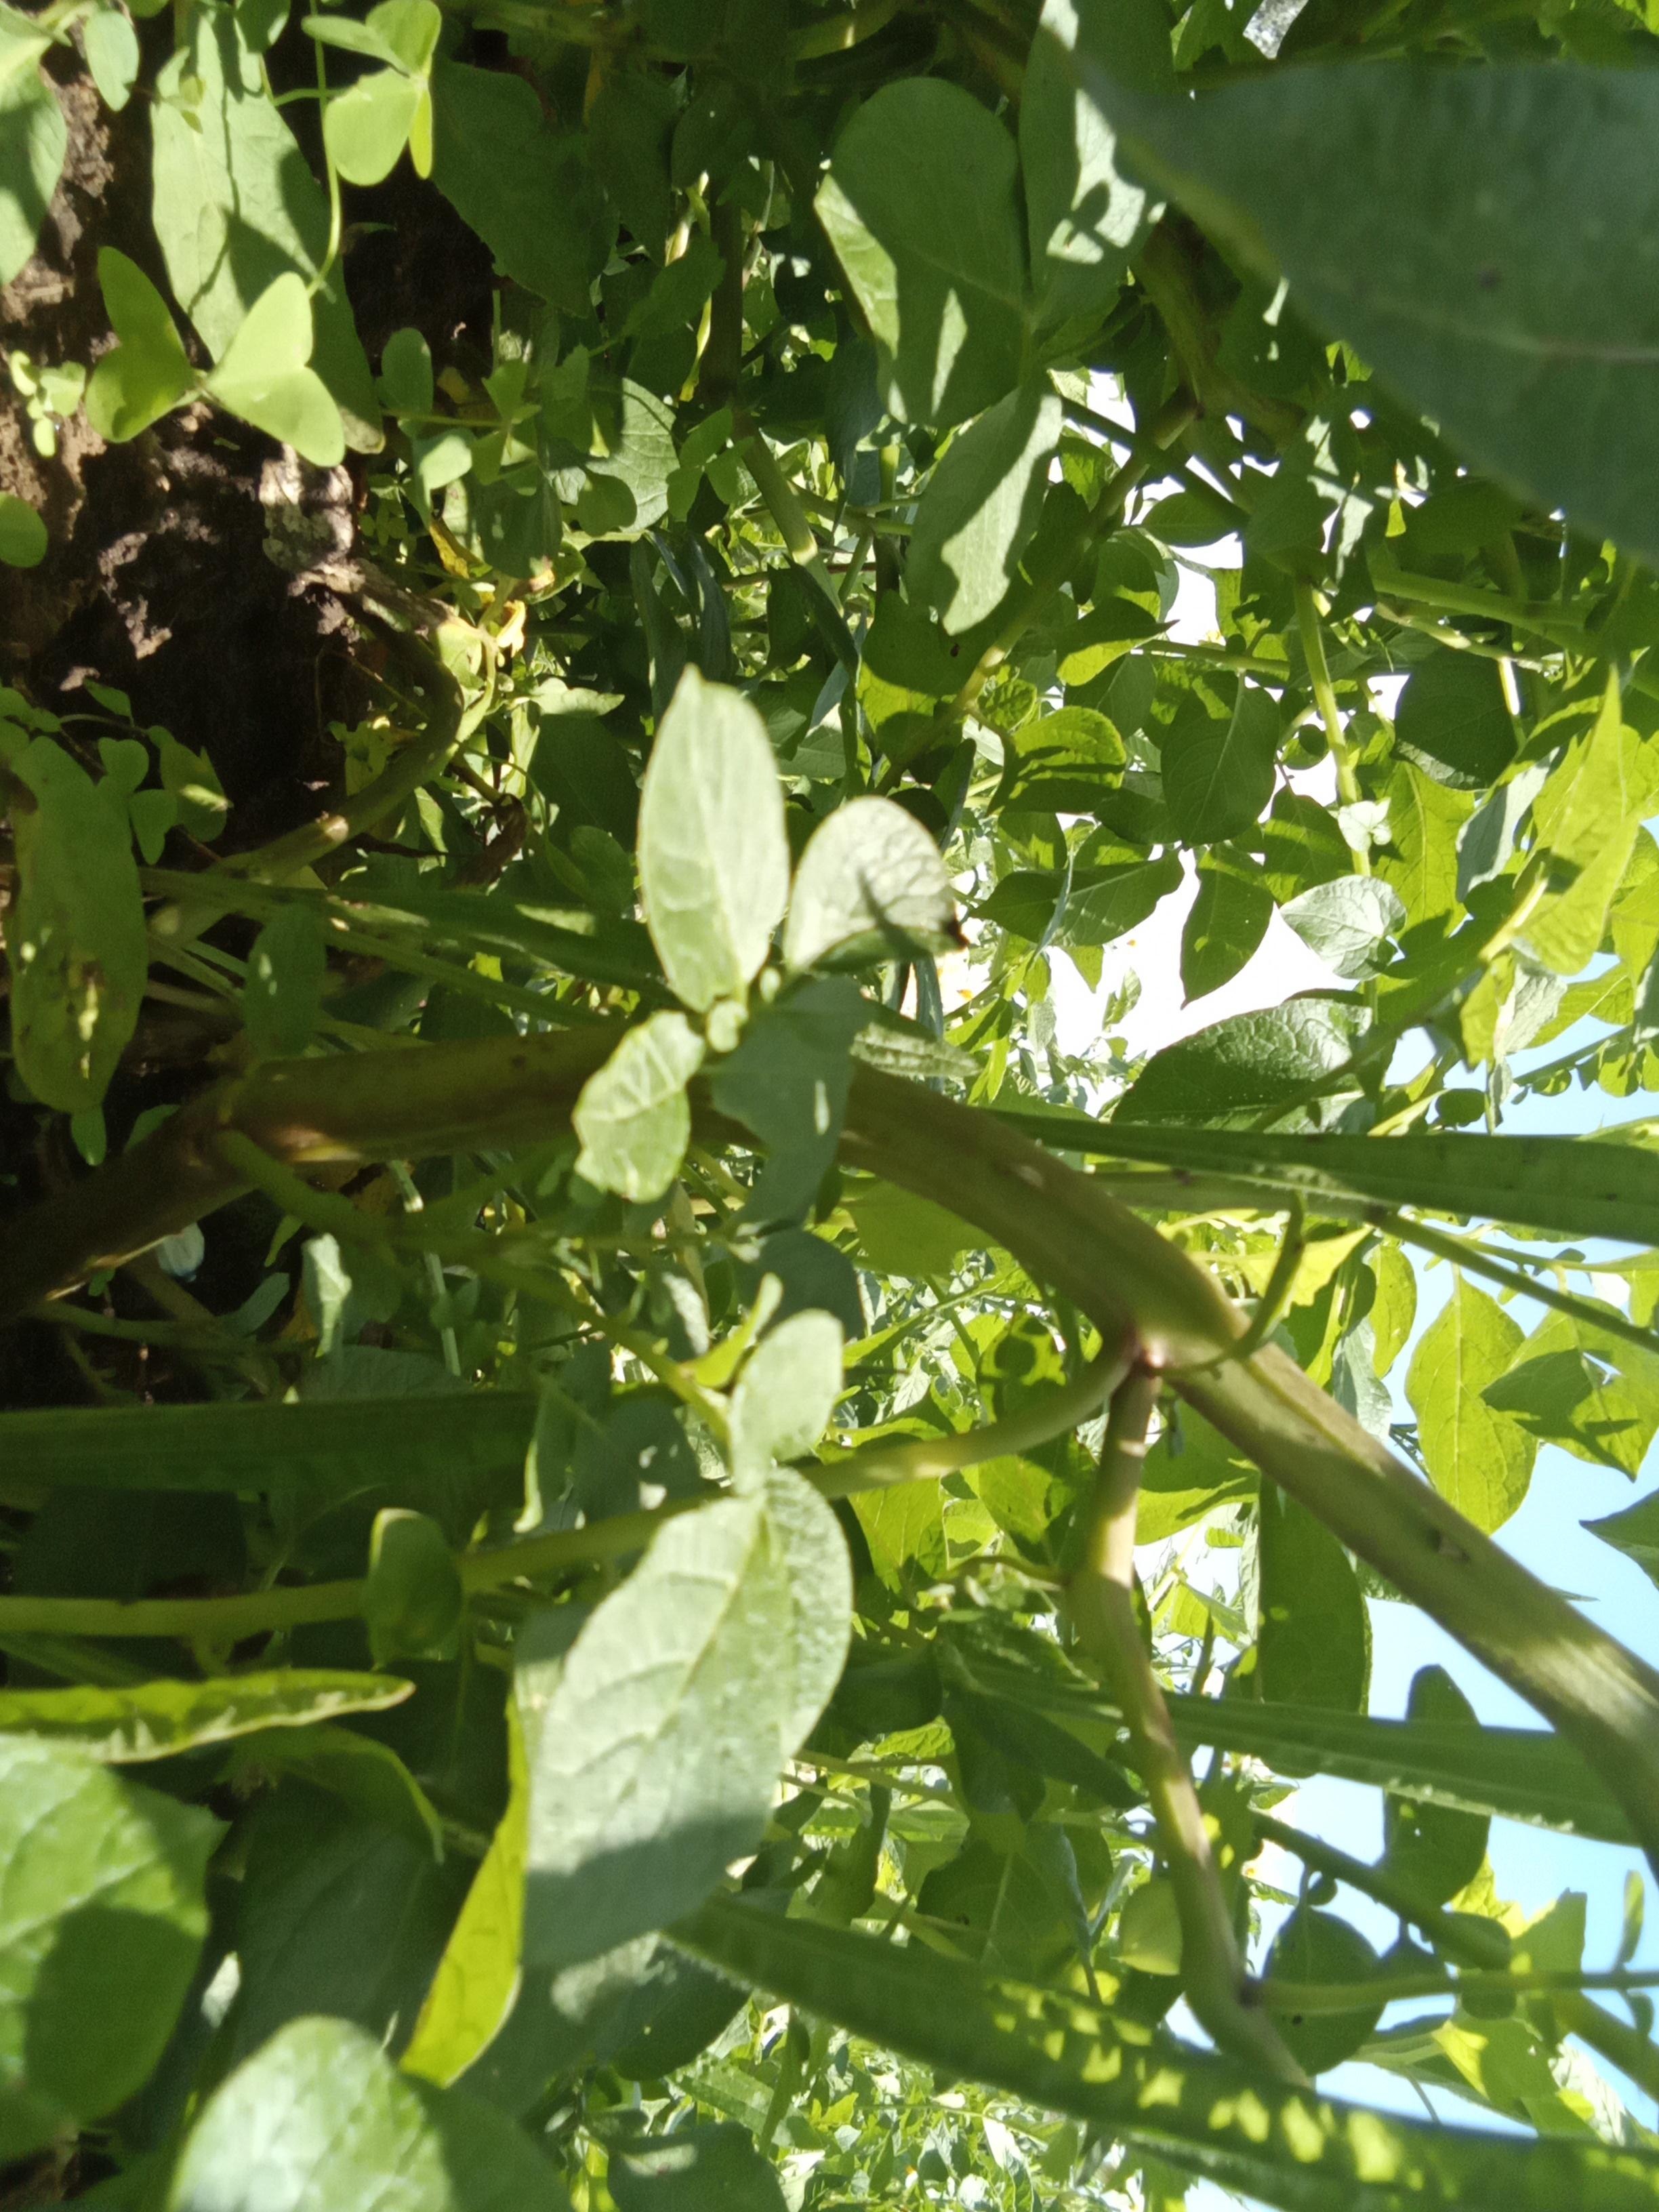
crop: potato
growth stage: flowering
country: Kenya
